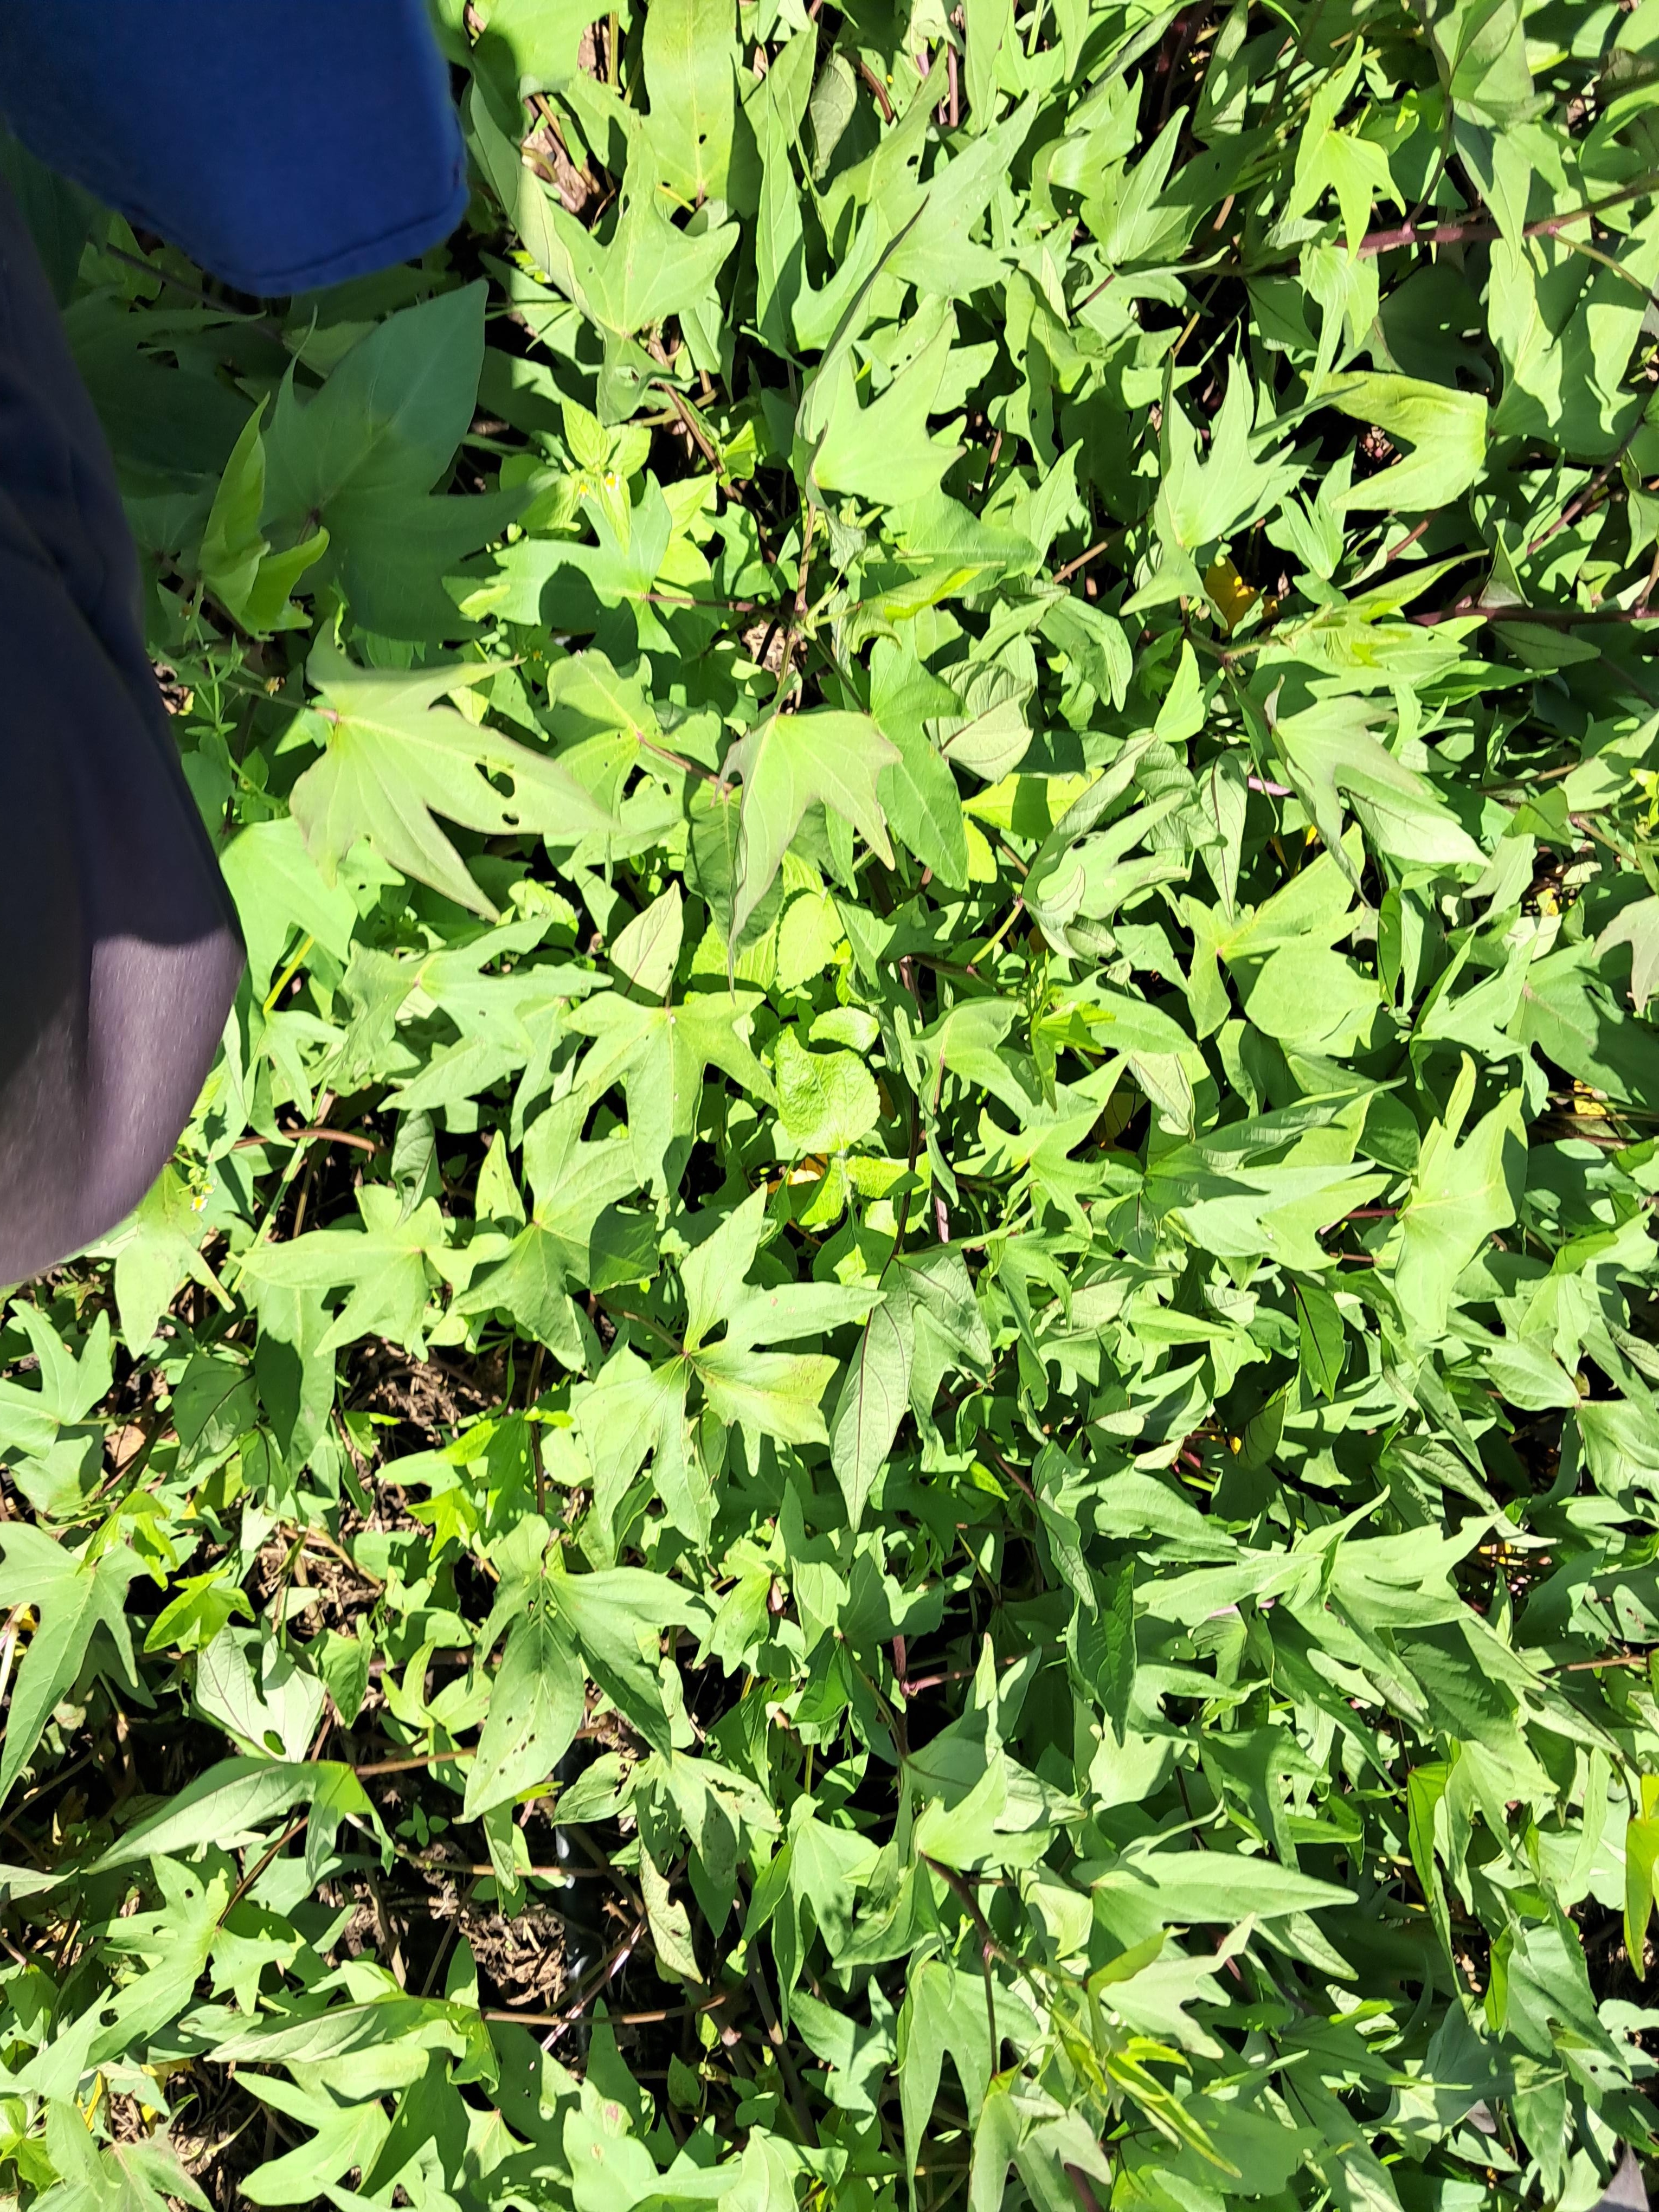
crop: sweet potato
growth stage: vegetative
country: Tanzania
